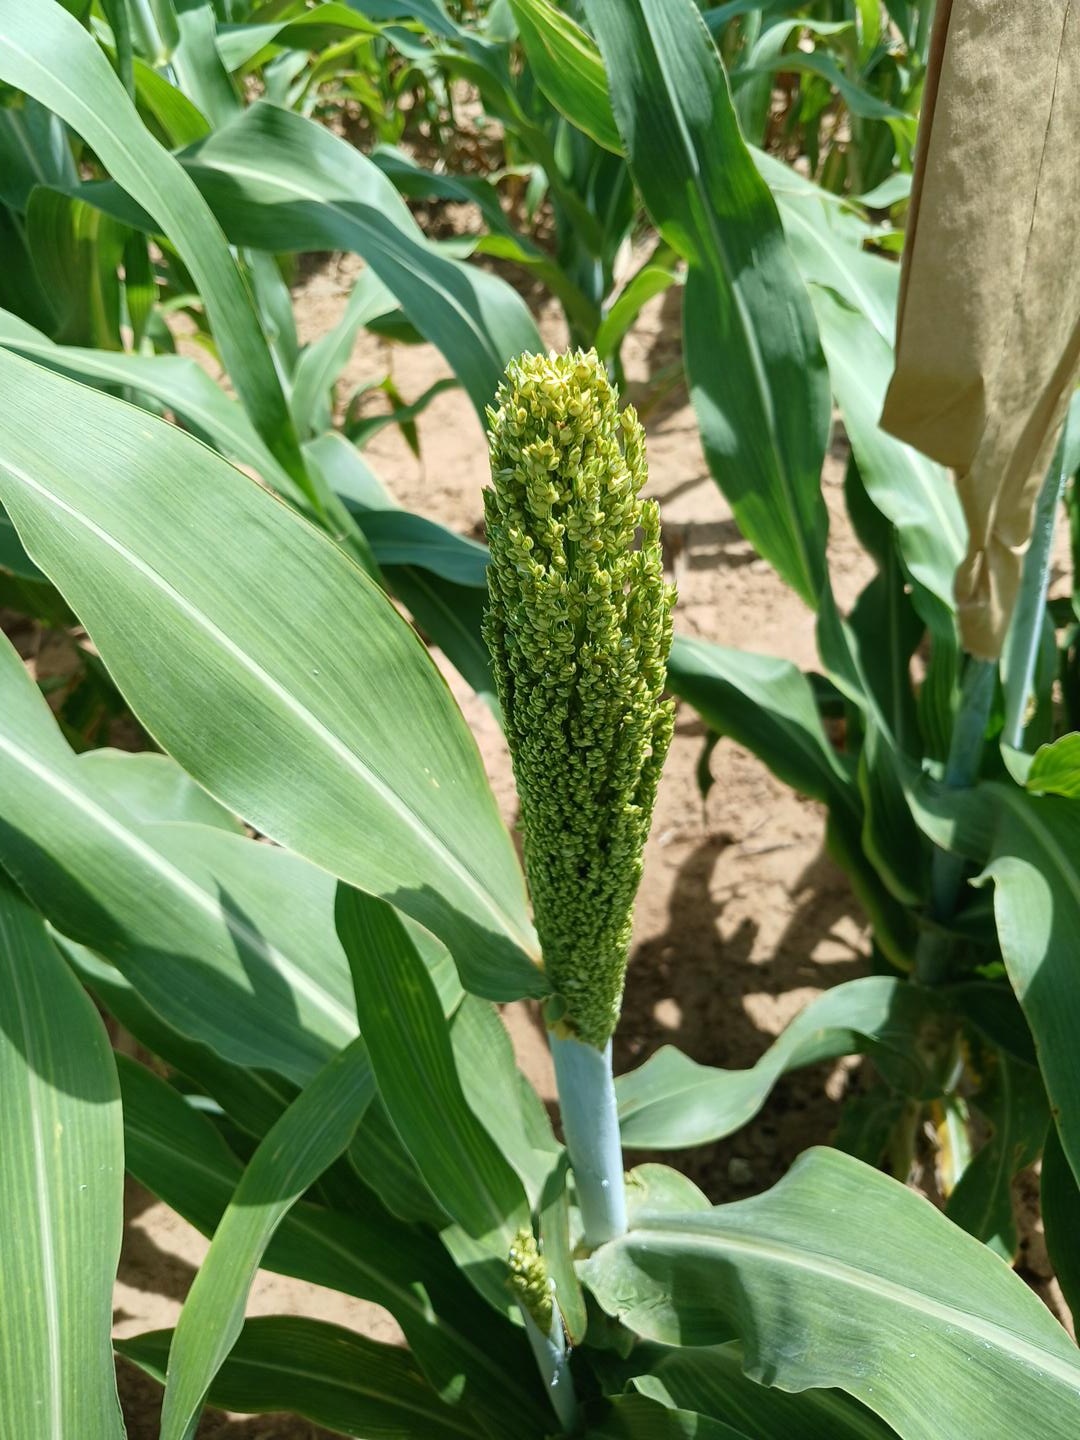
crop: sorghum
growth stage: heading tuber
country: Senegal
